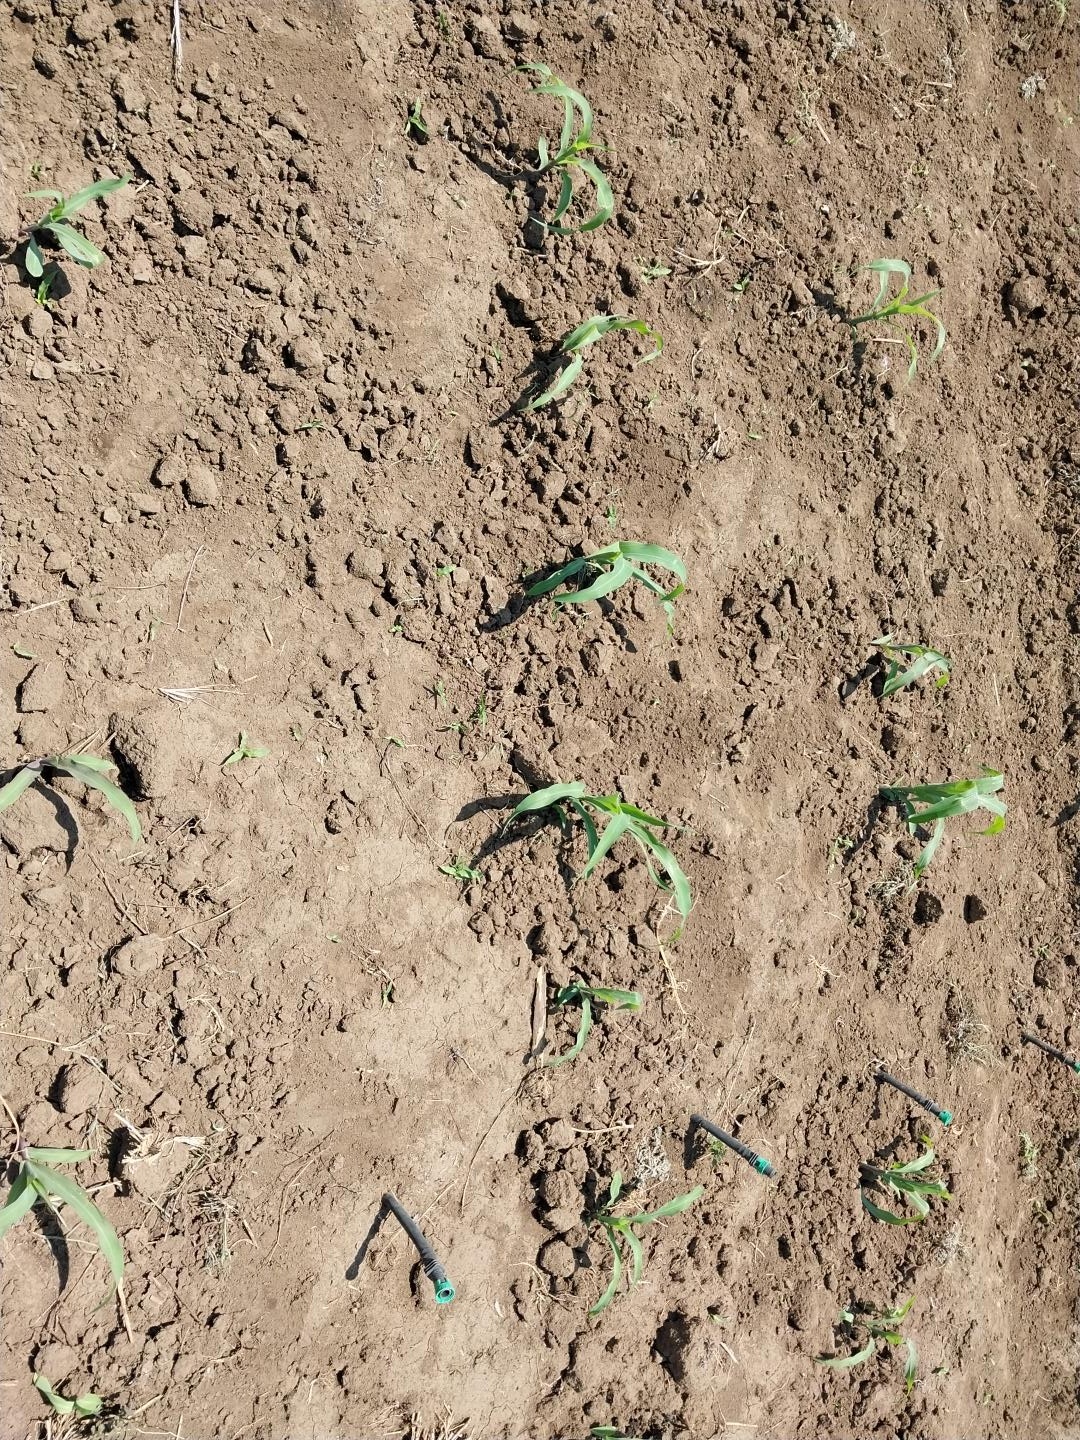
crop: maize
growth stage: vegetative
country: Tanzania
